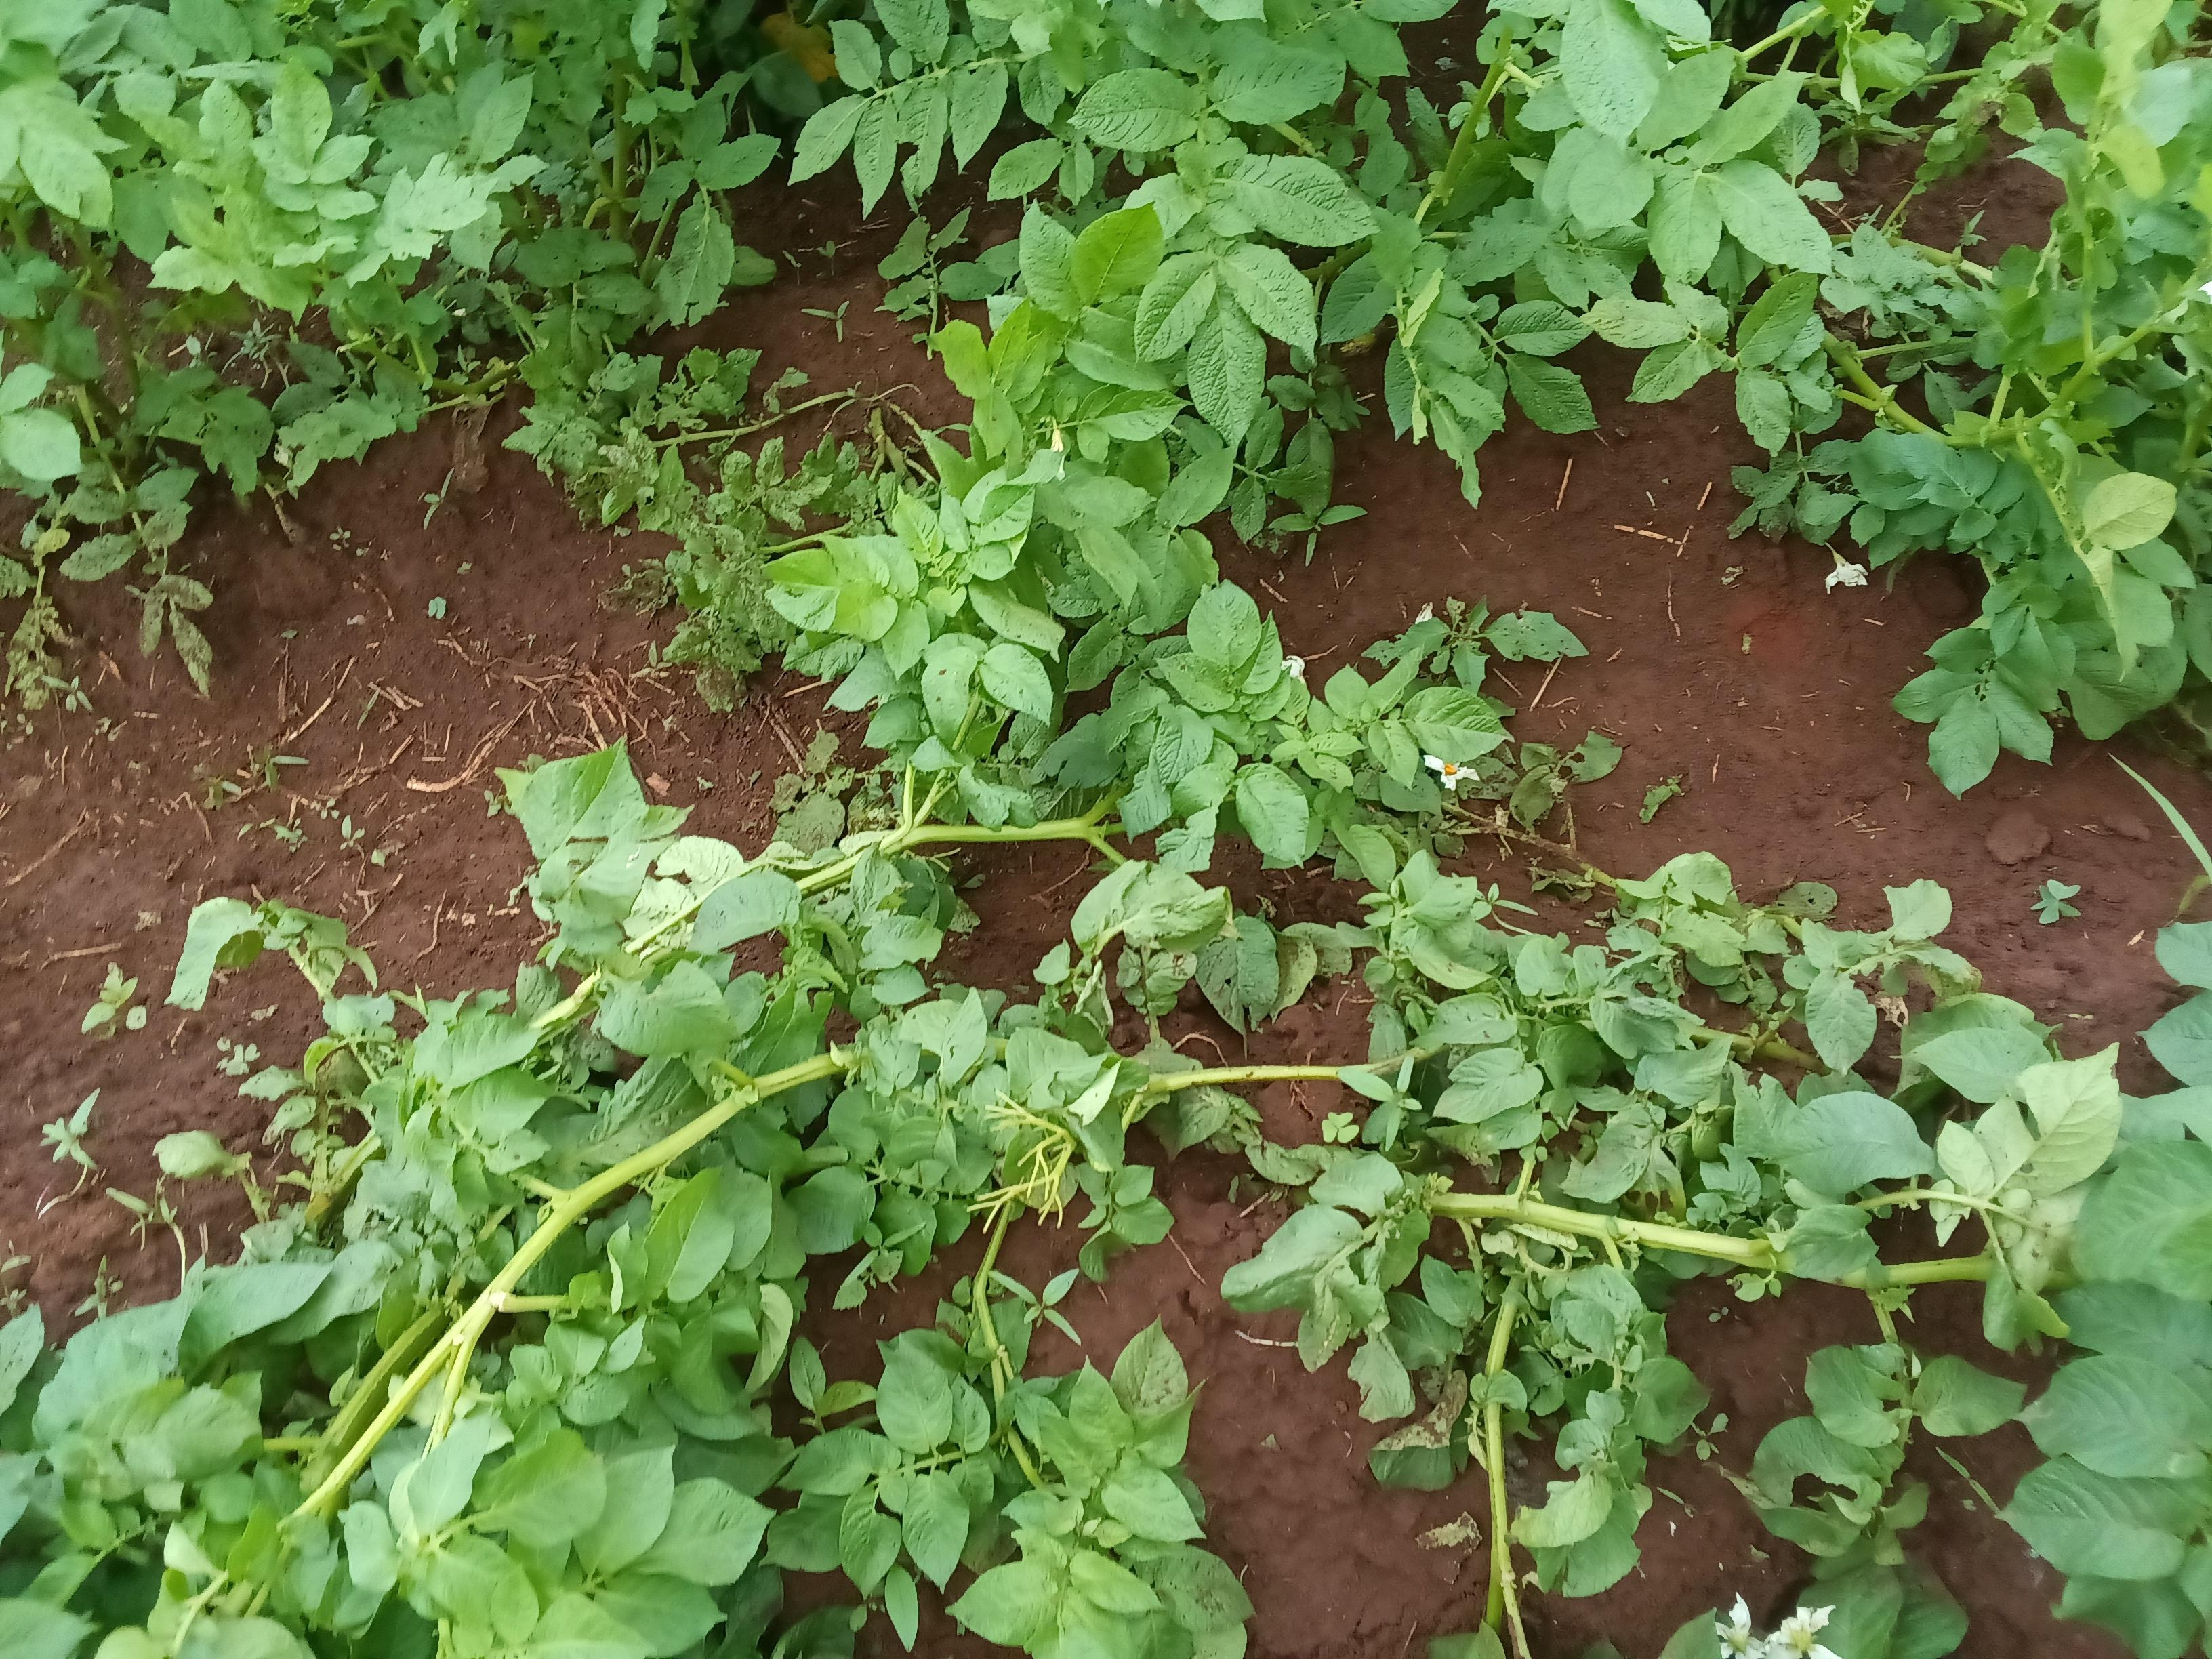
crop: potato
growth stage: flowering
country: Kenya
